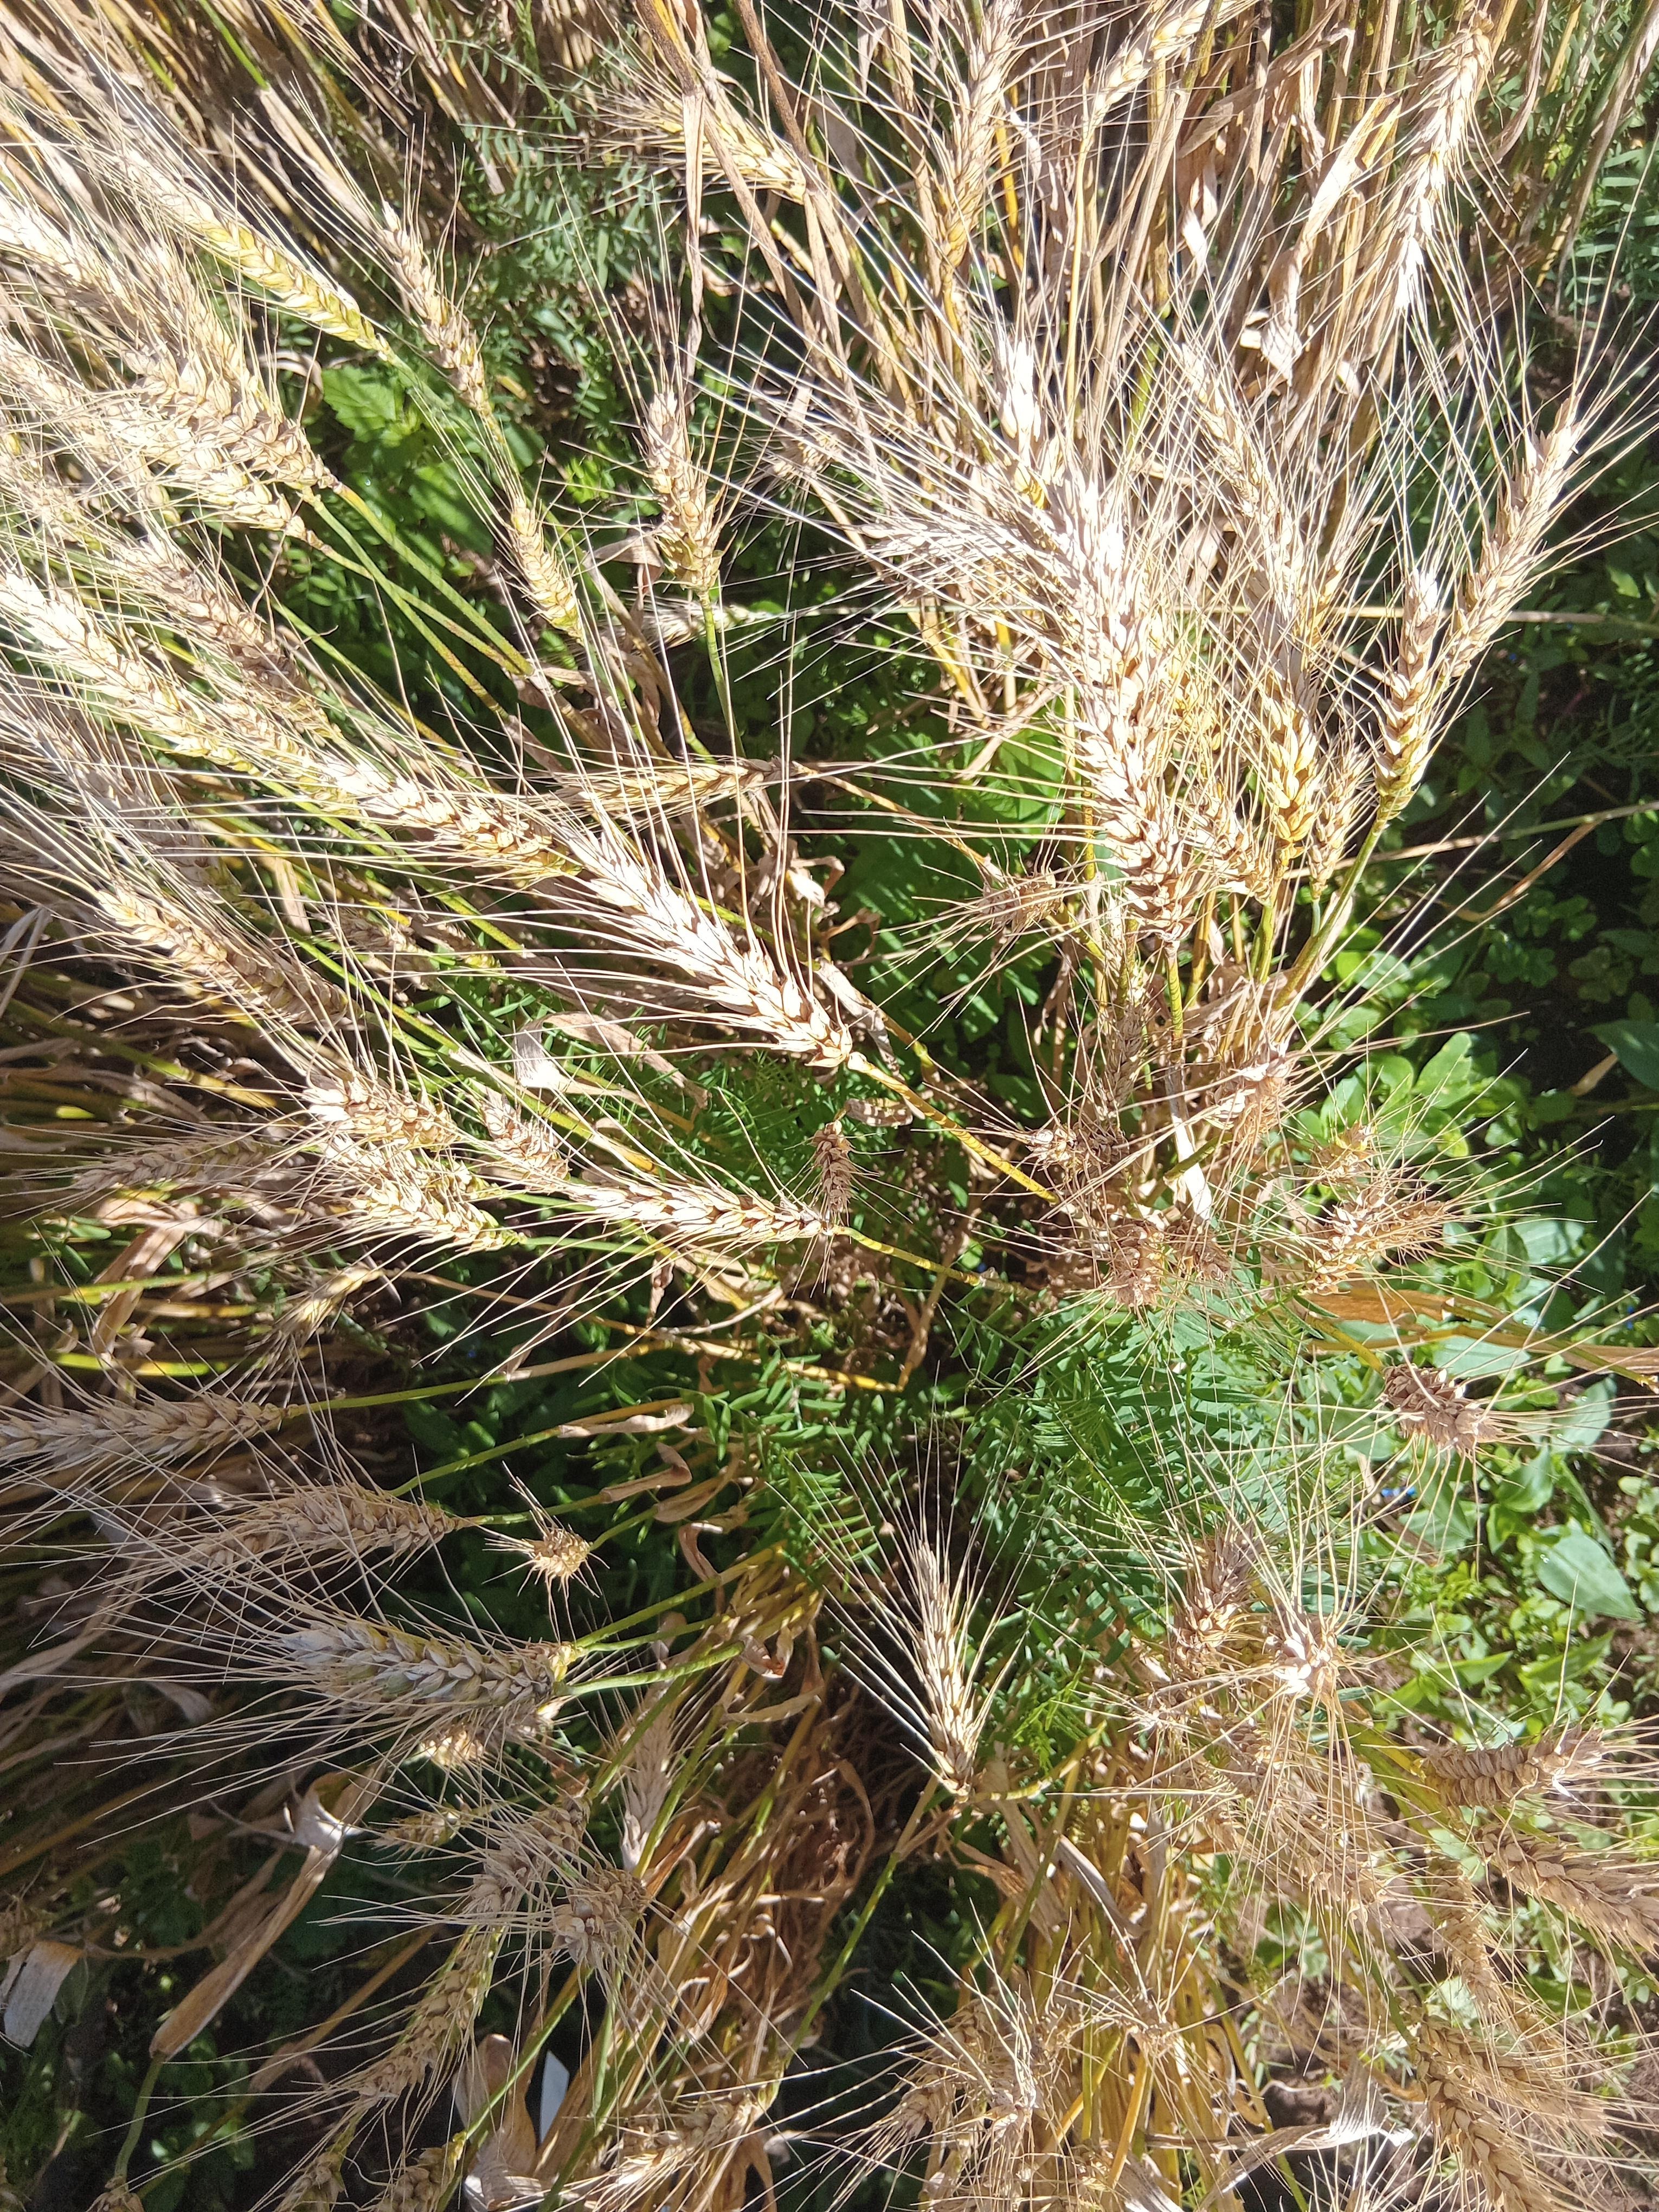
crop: wheat
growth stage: maturity
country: Kenya
